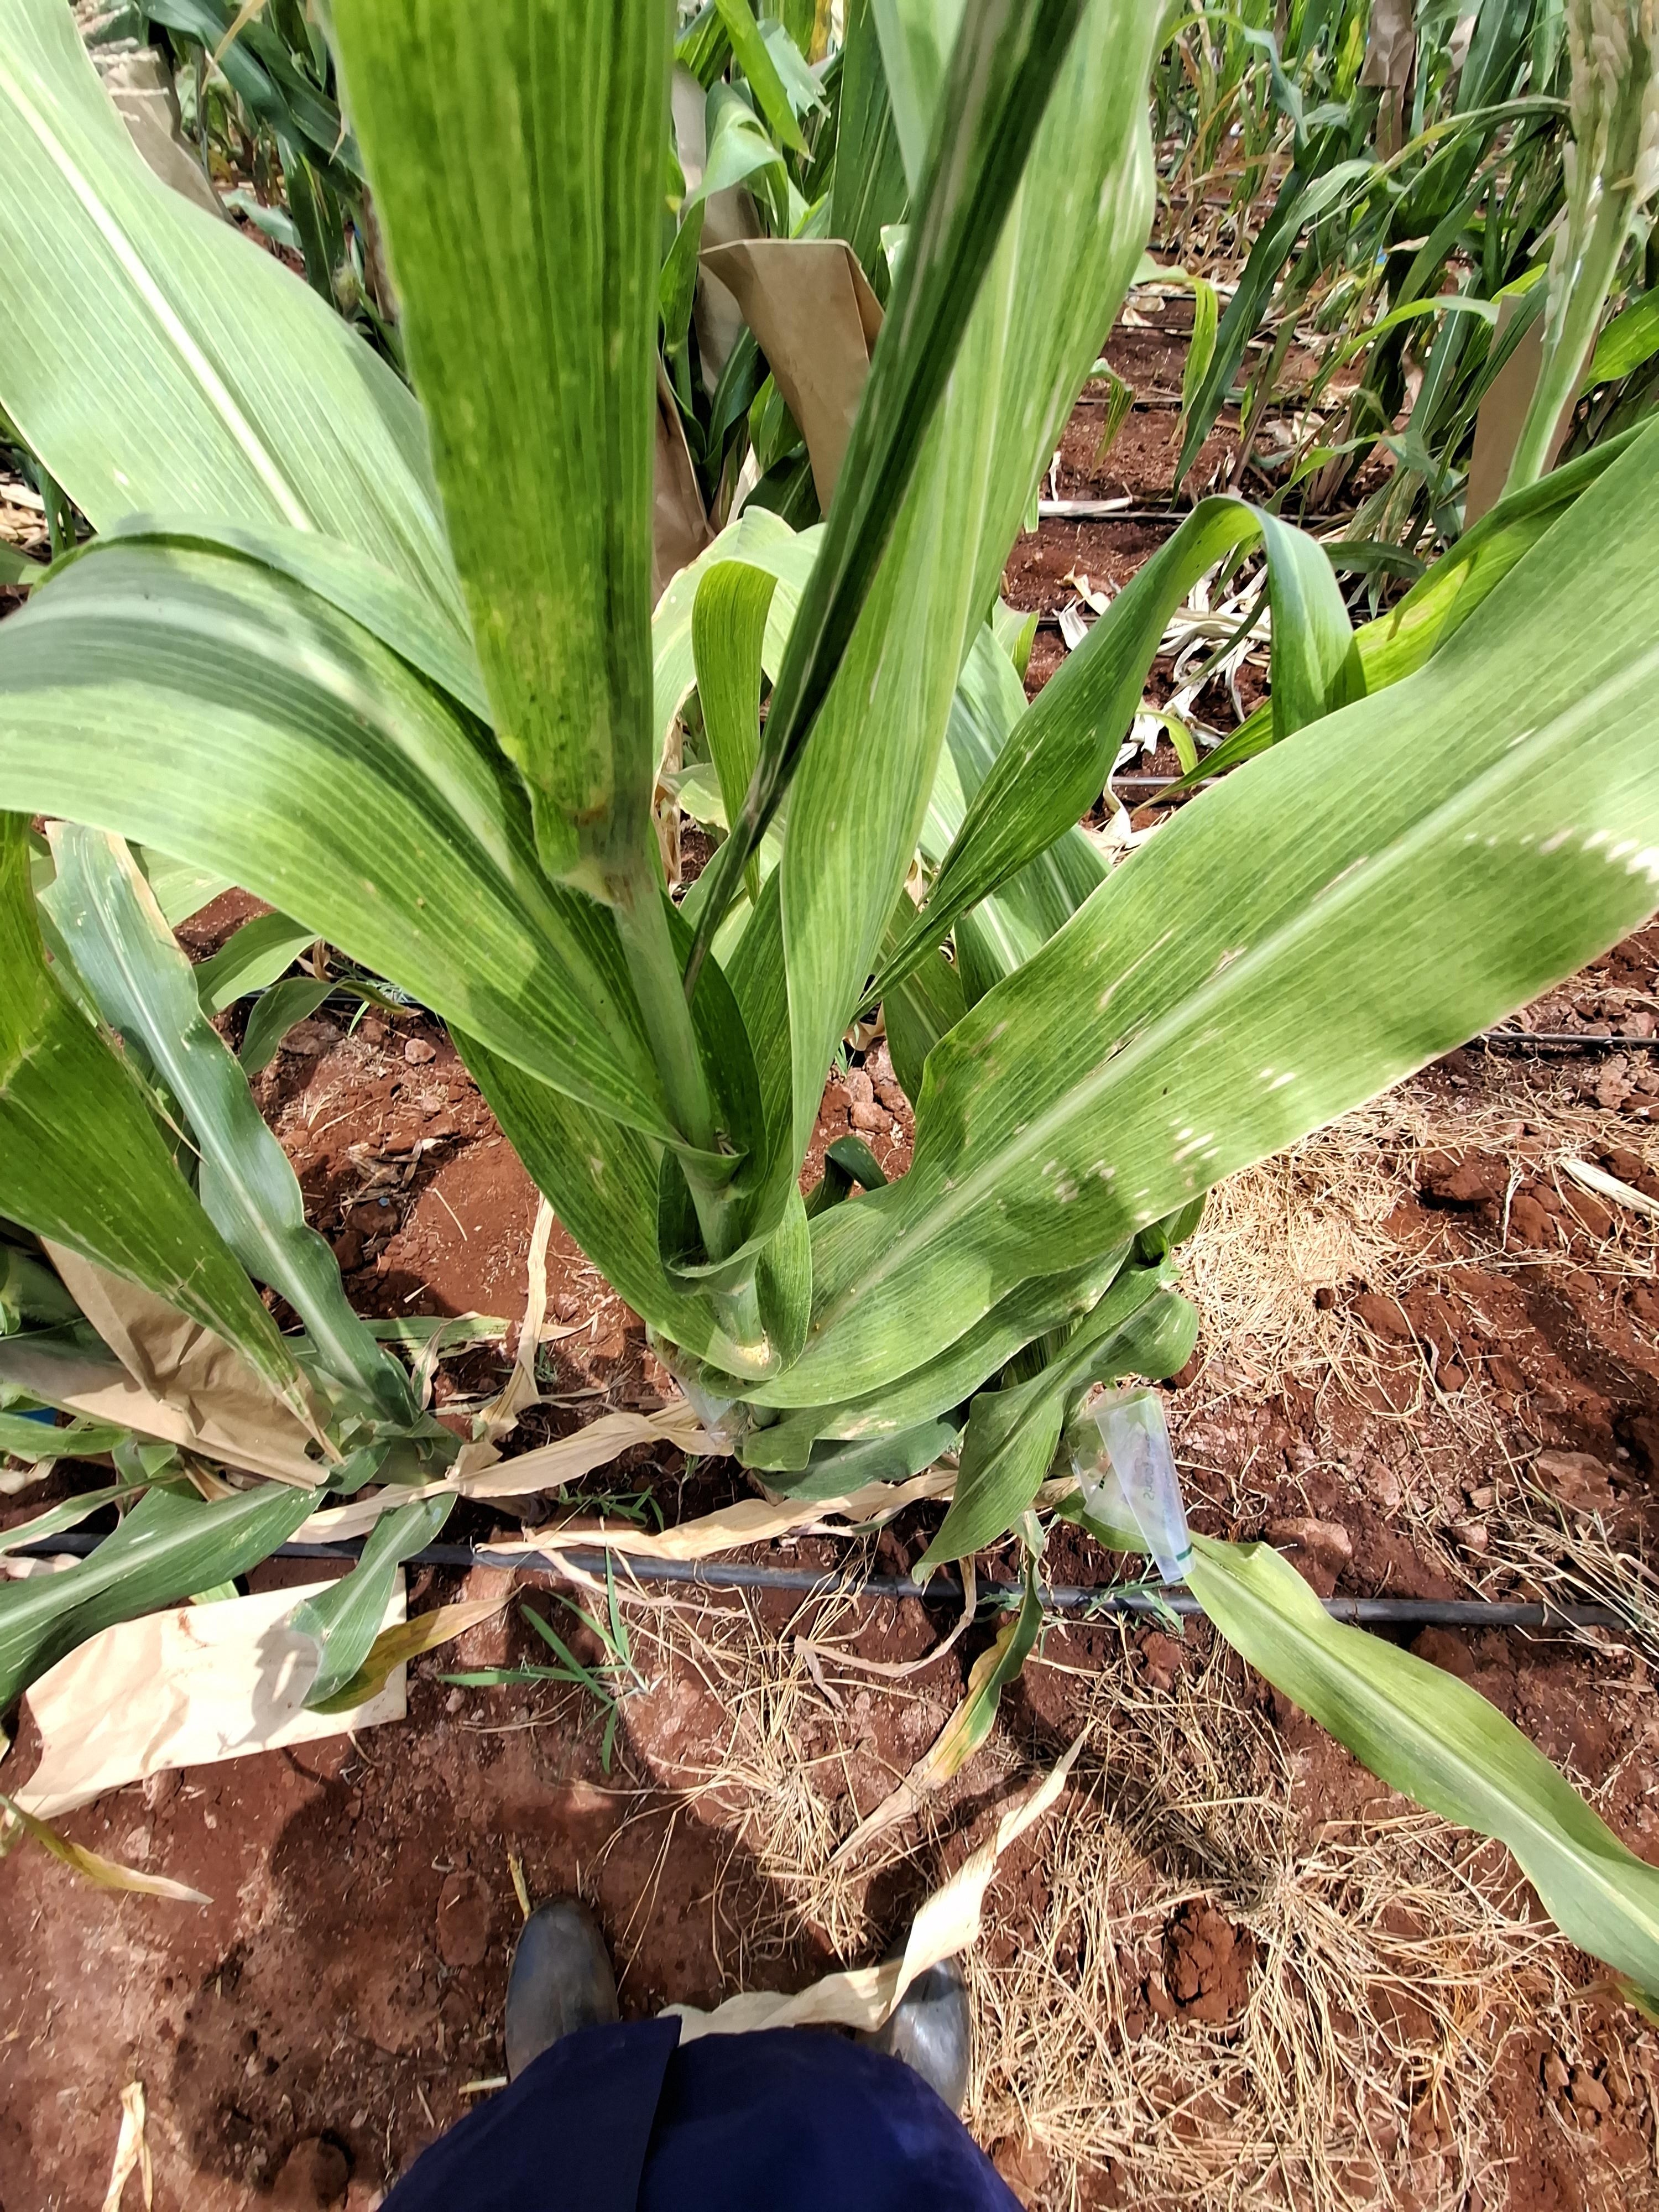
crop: maize
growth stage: flowering
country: Kenya
